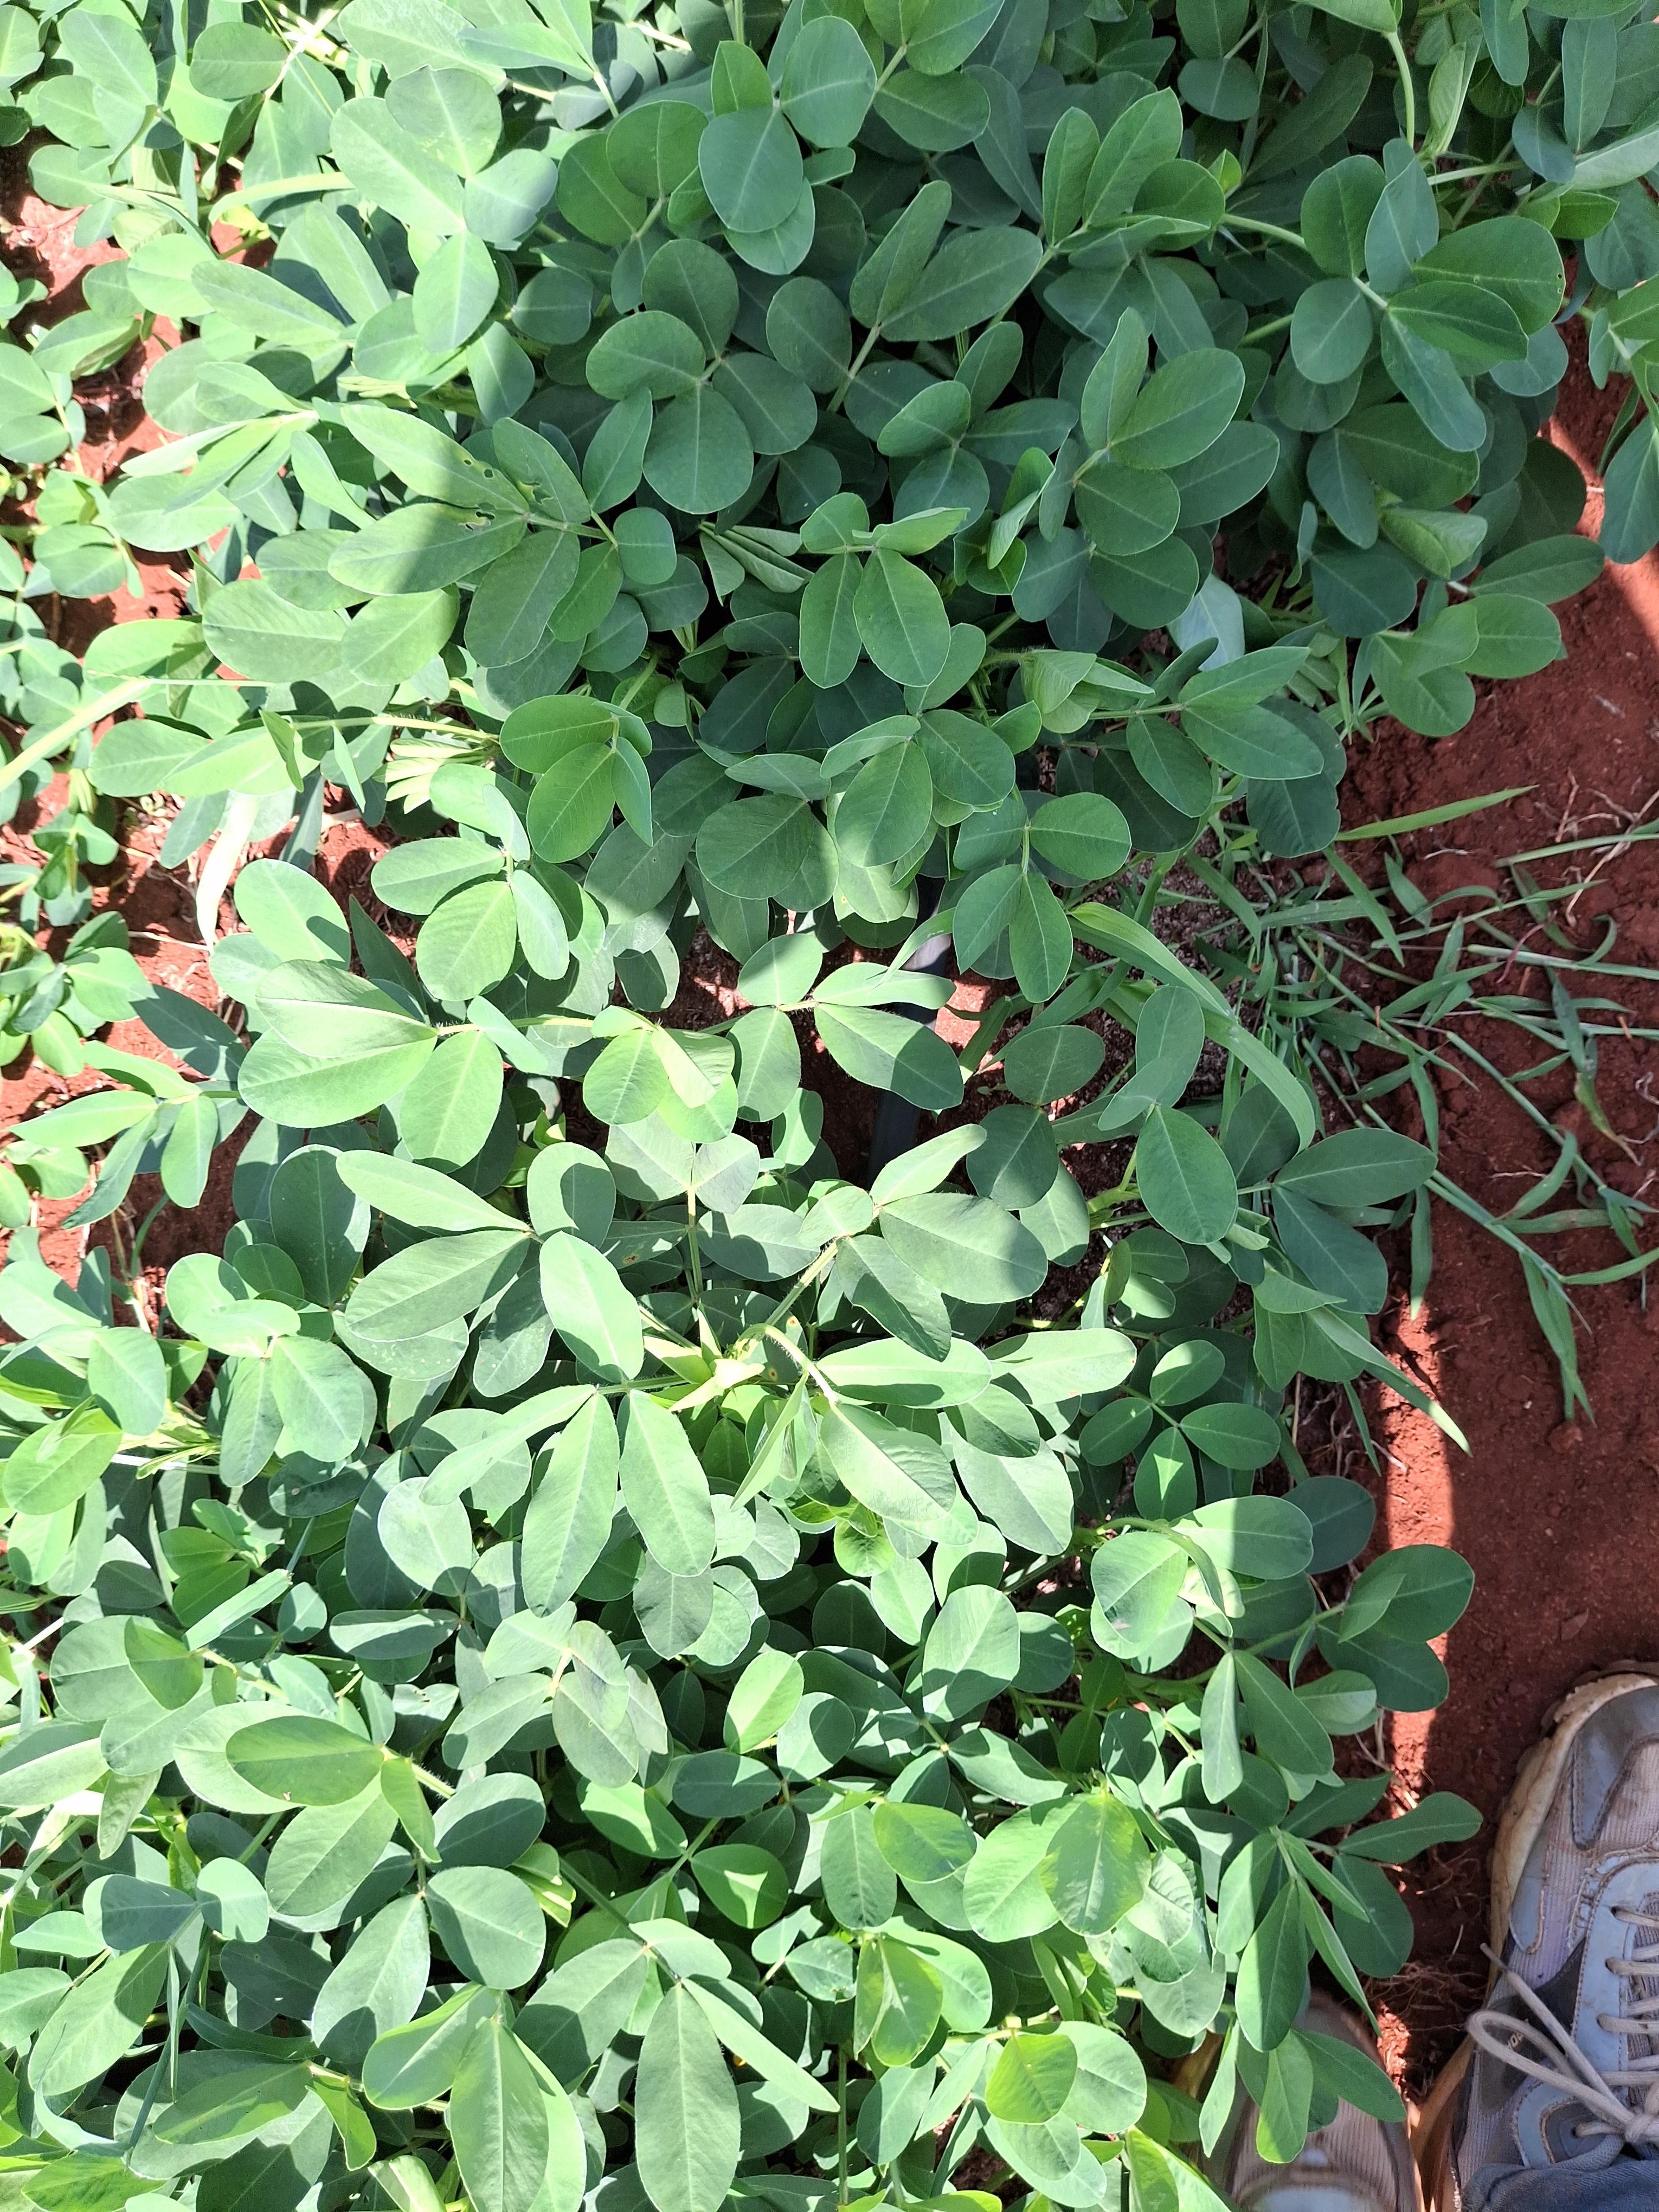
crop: groundnut
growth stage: flowering
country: Kenya
